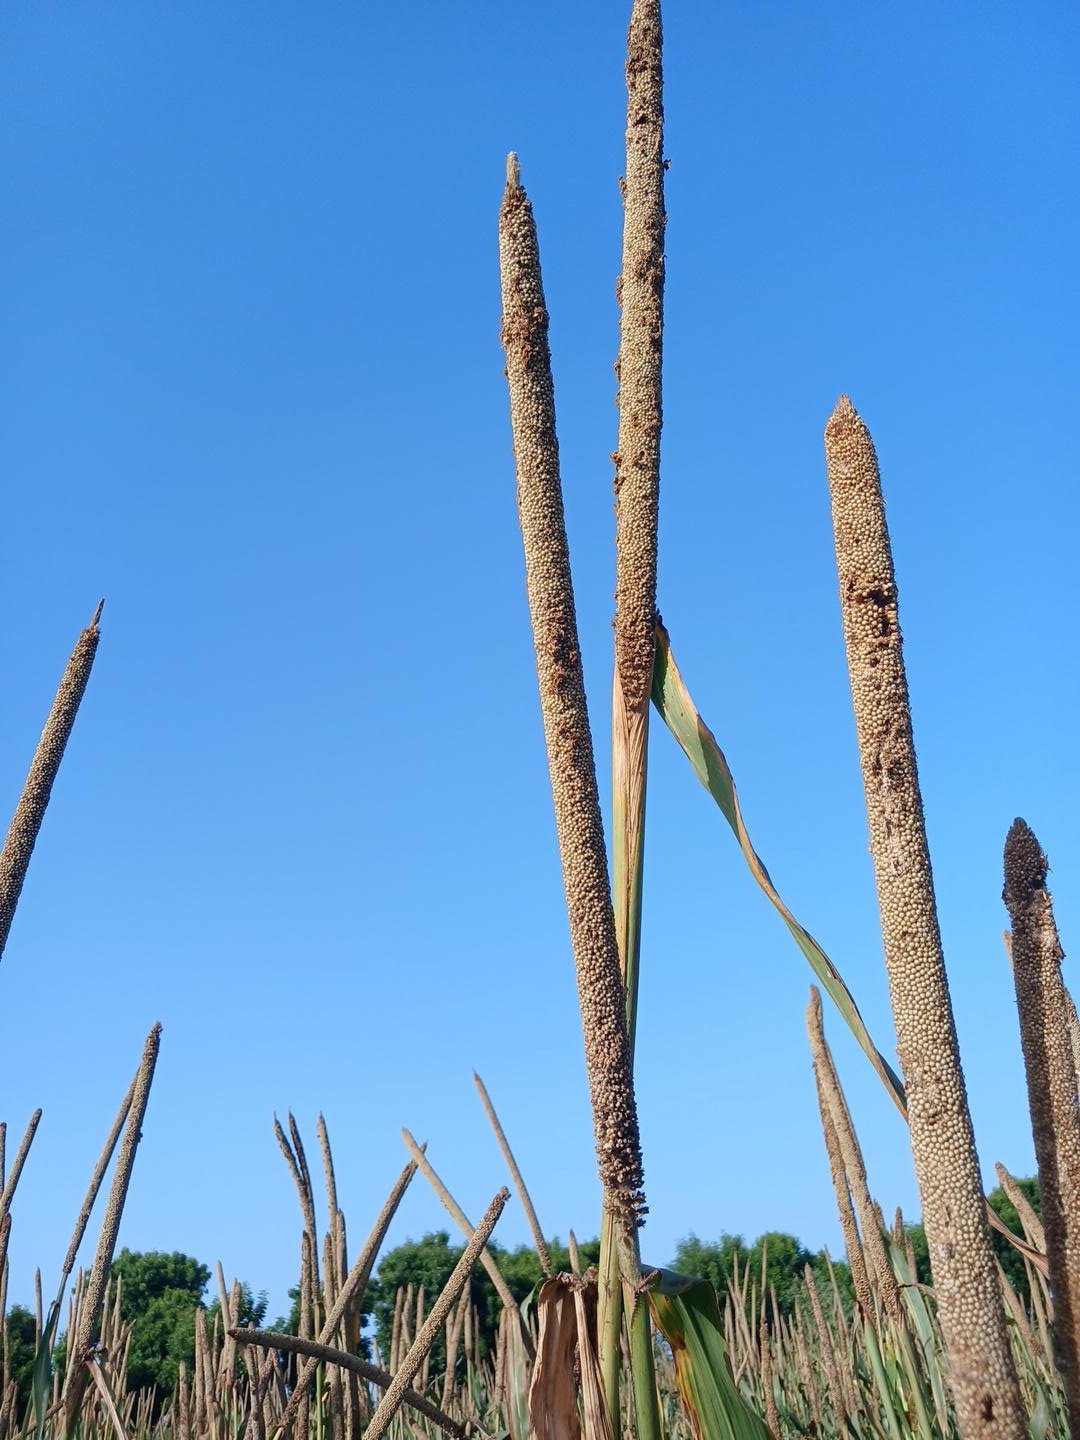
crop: pearl millet
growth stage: maturity
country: Senegal
